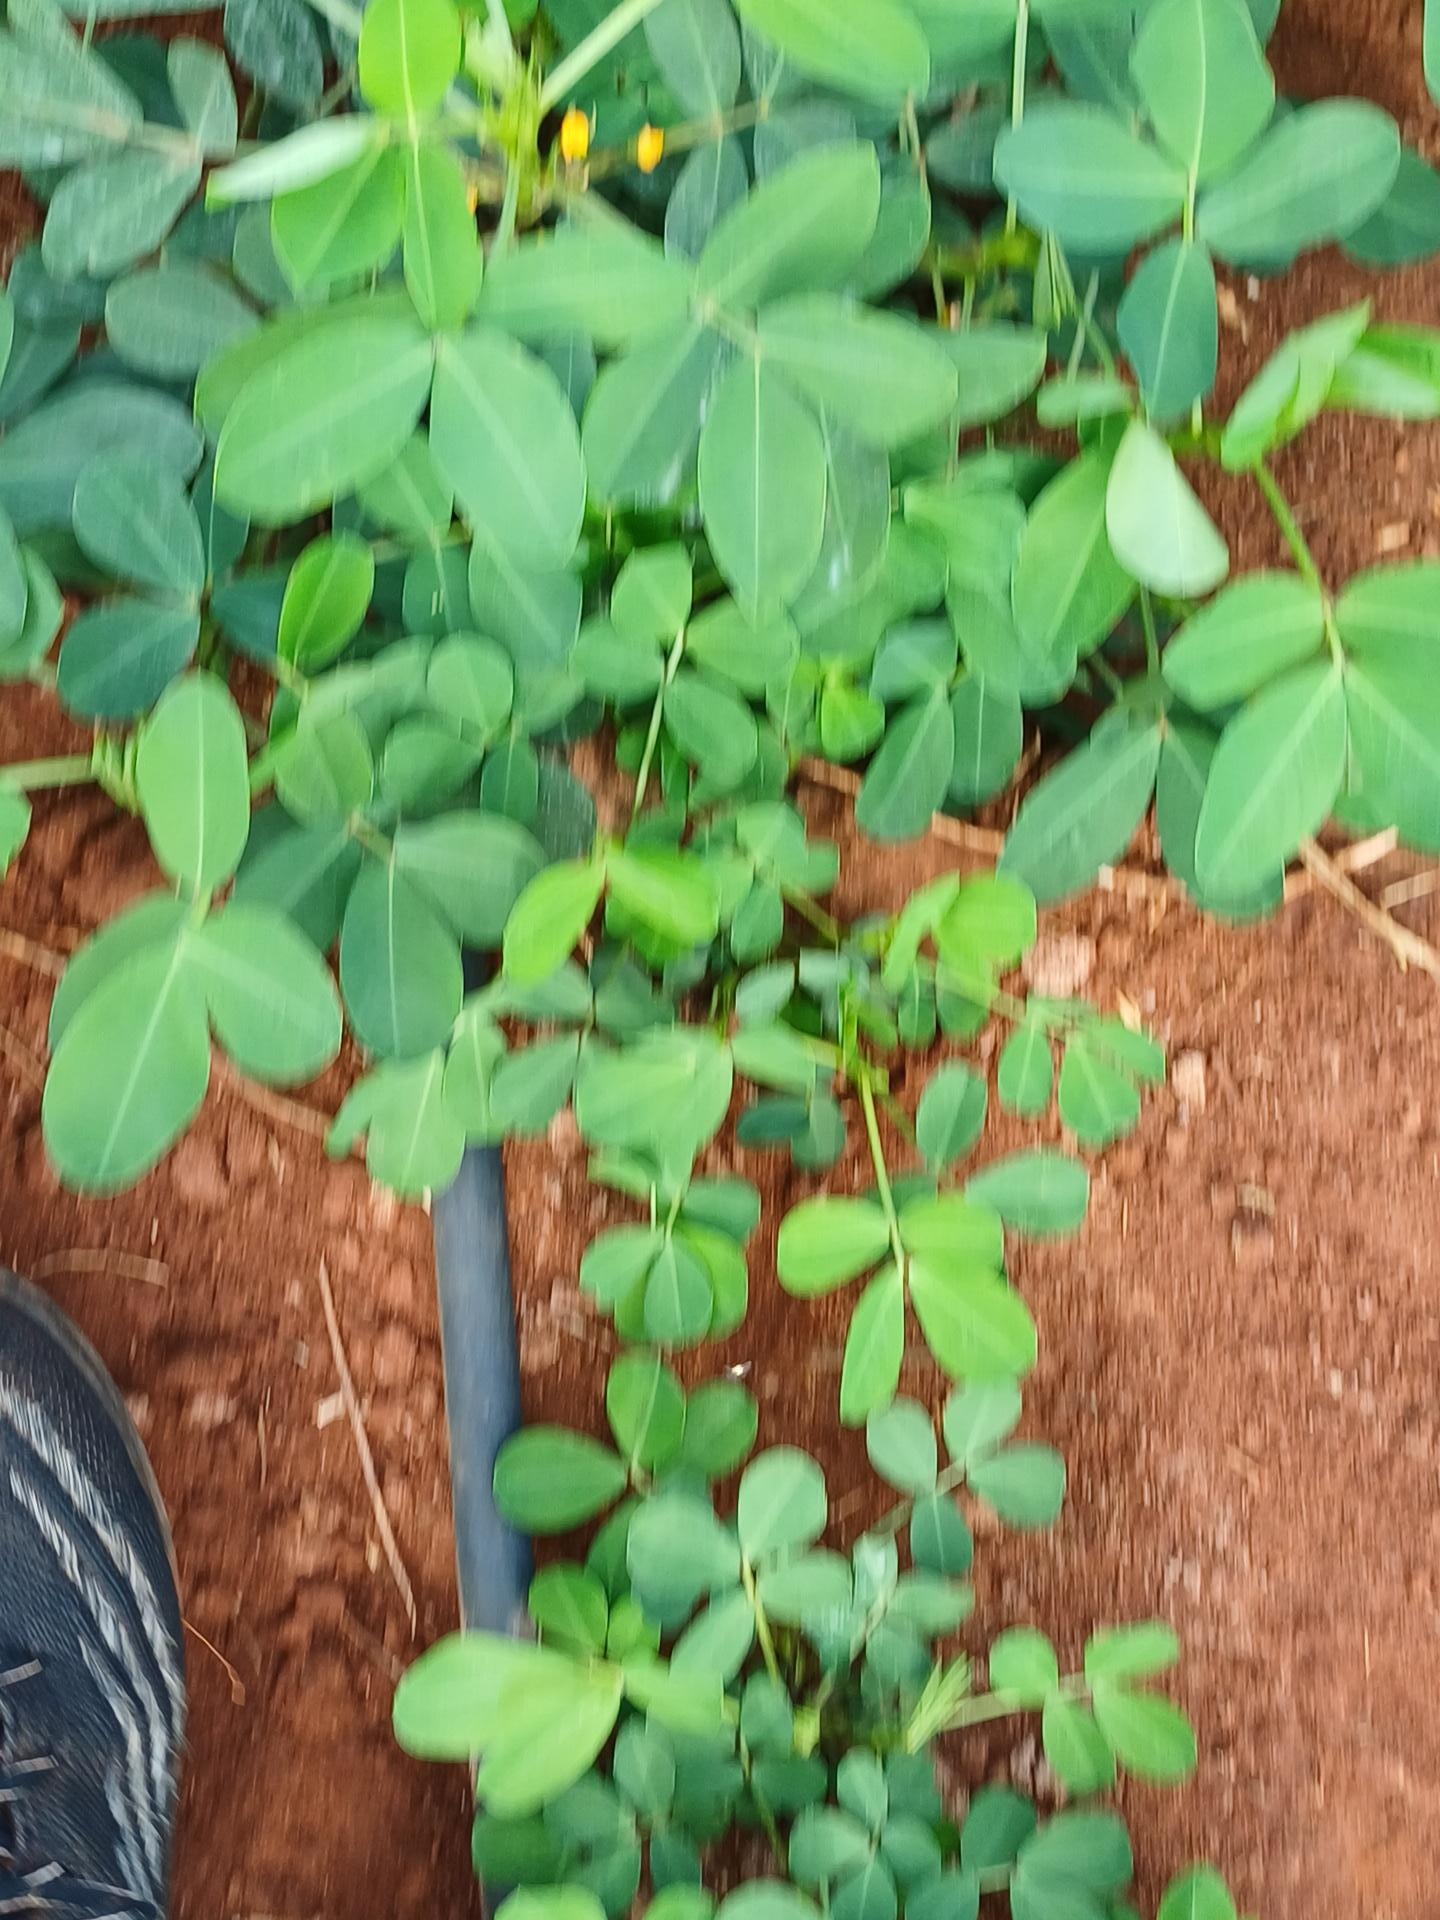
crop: groundnut
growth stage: flowering
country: Kenya
